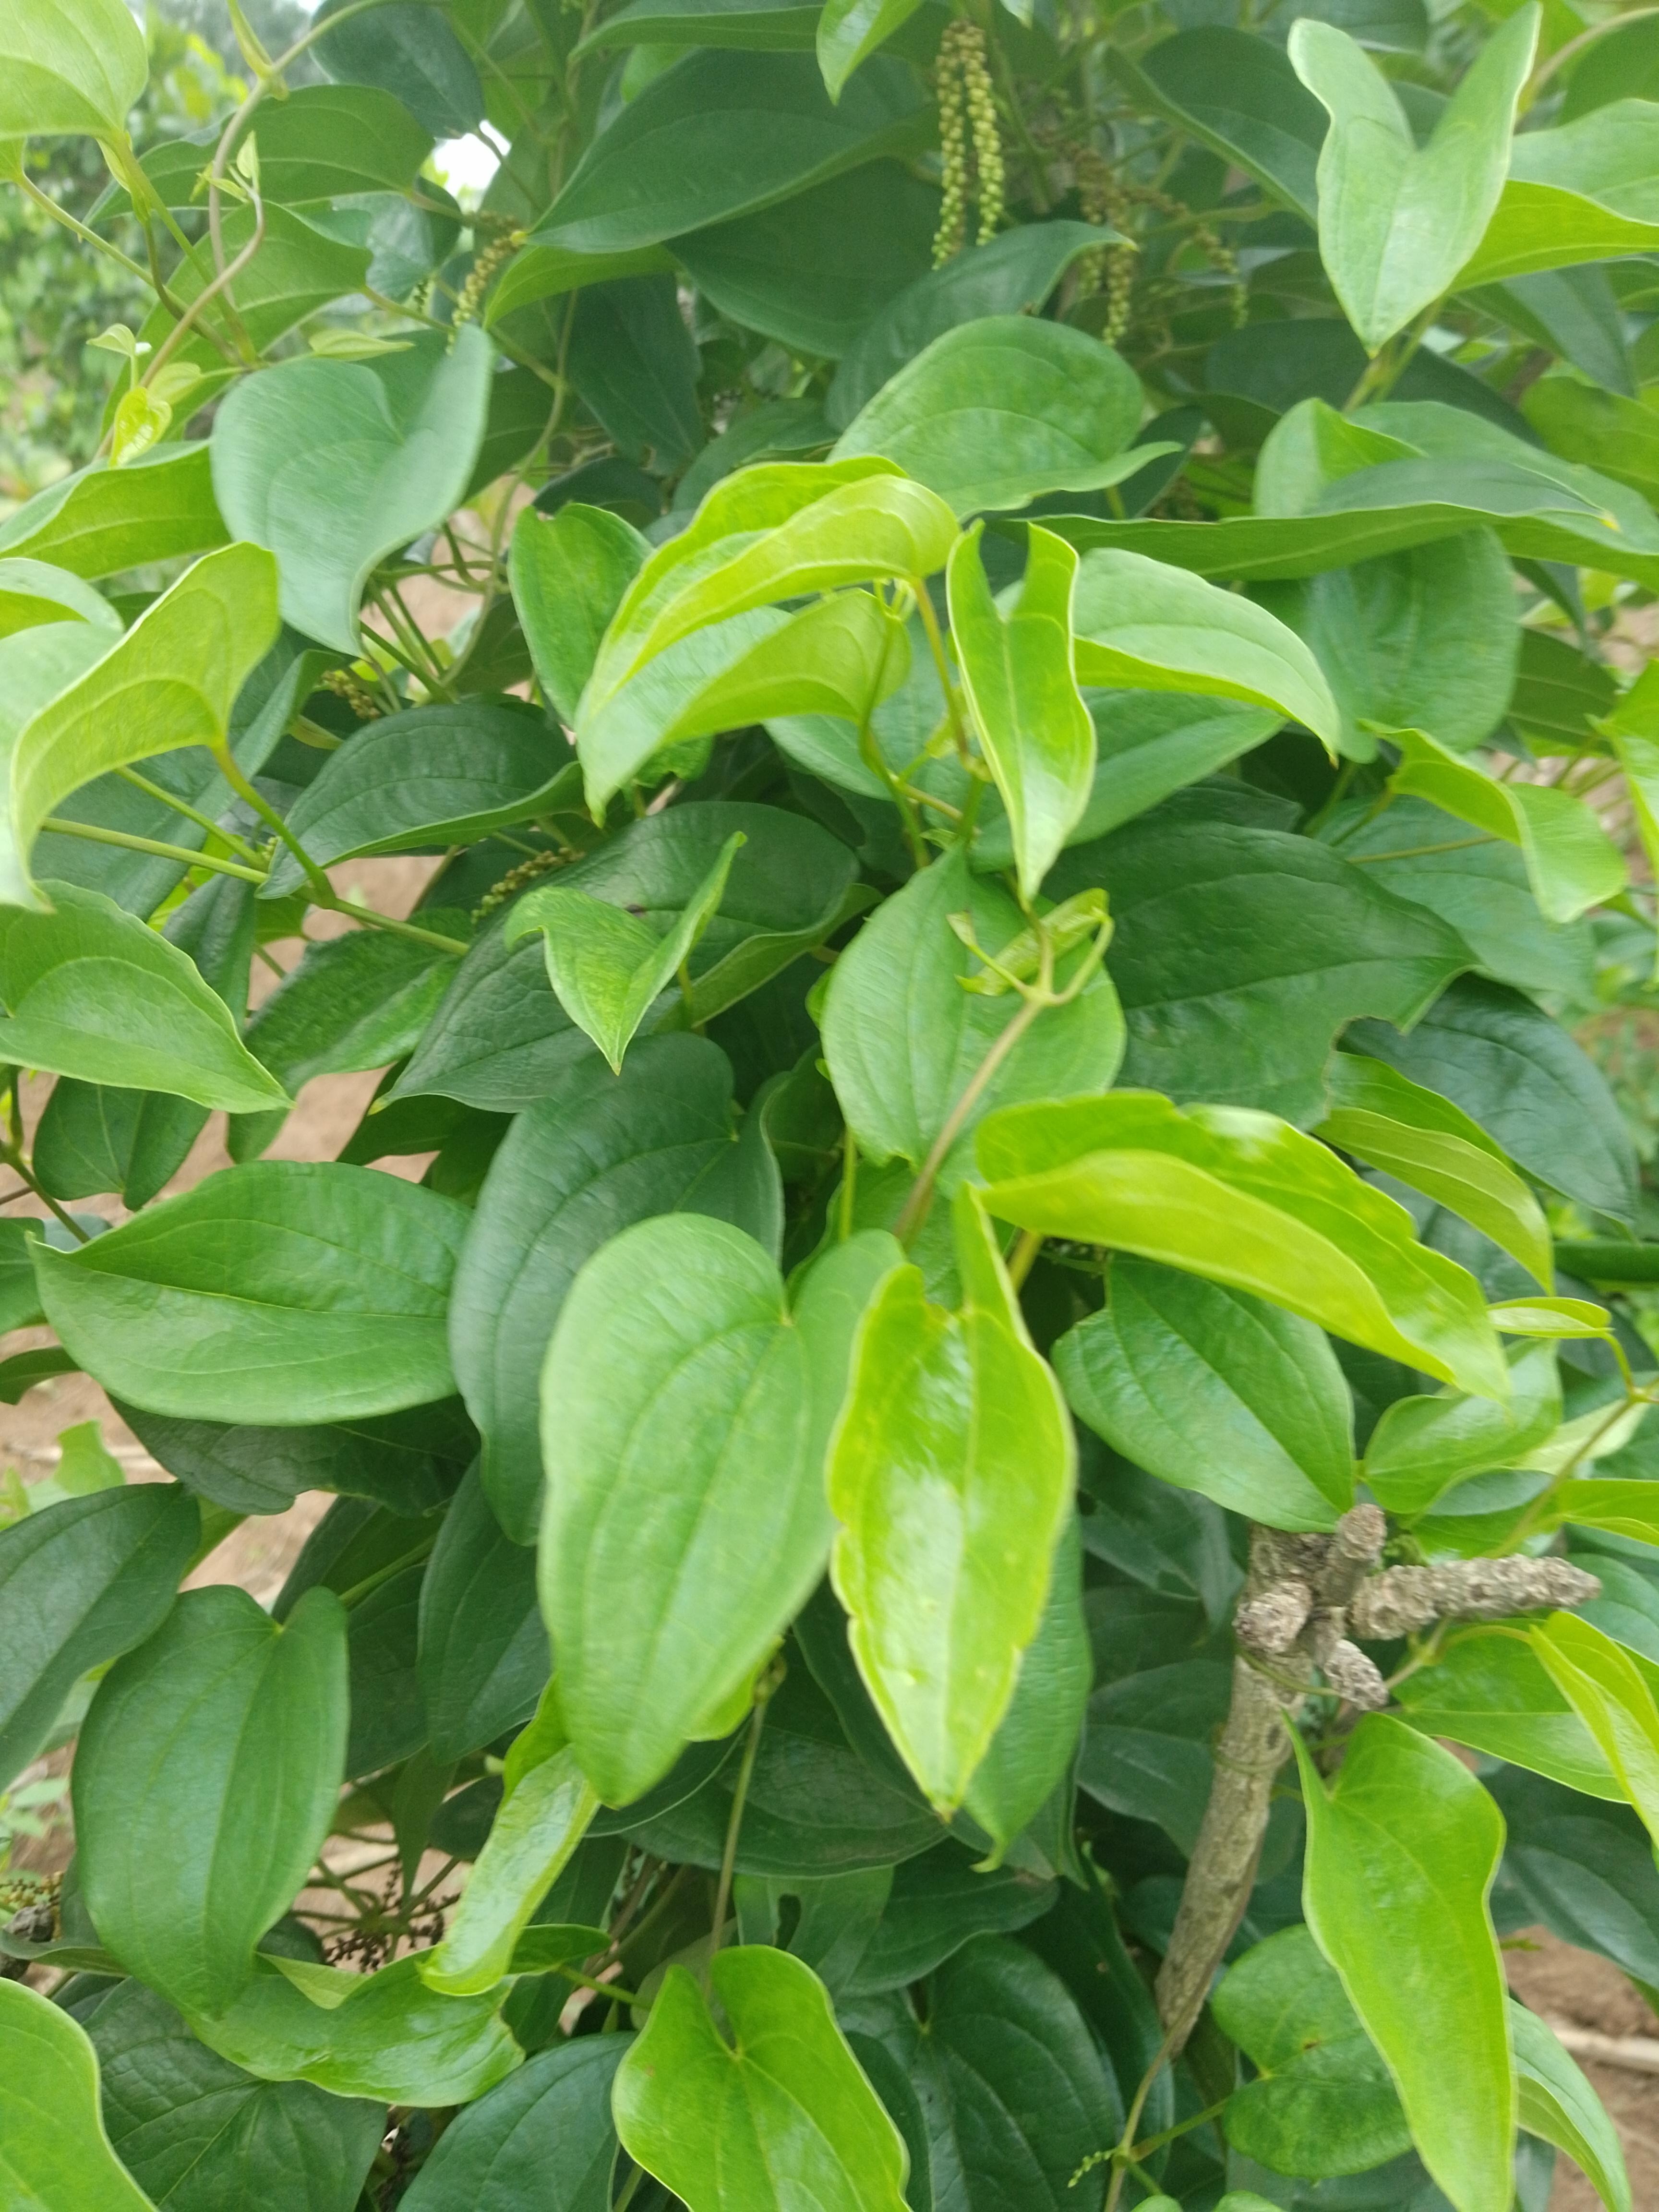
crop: yam
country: Nigeria
